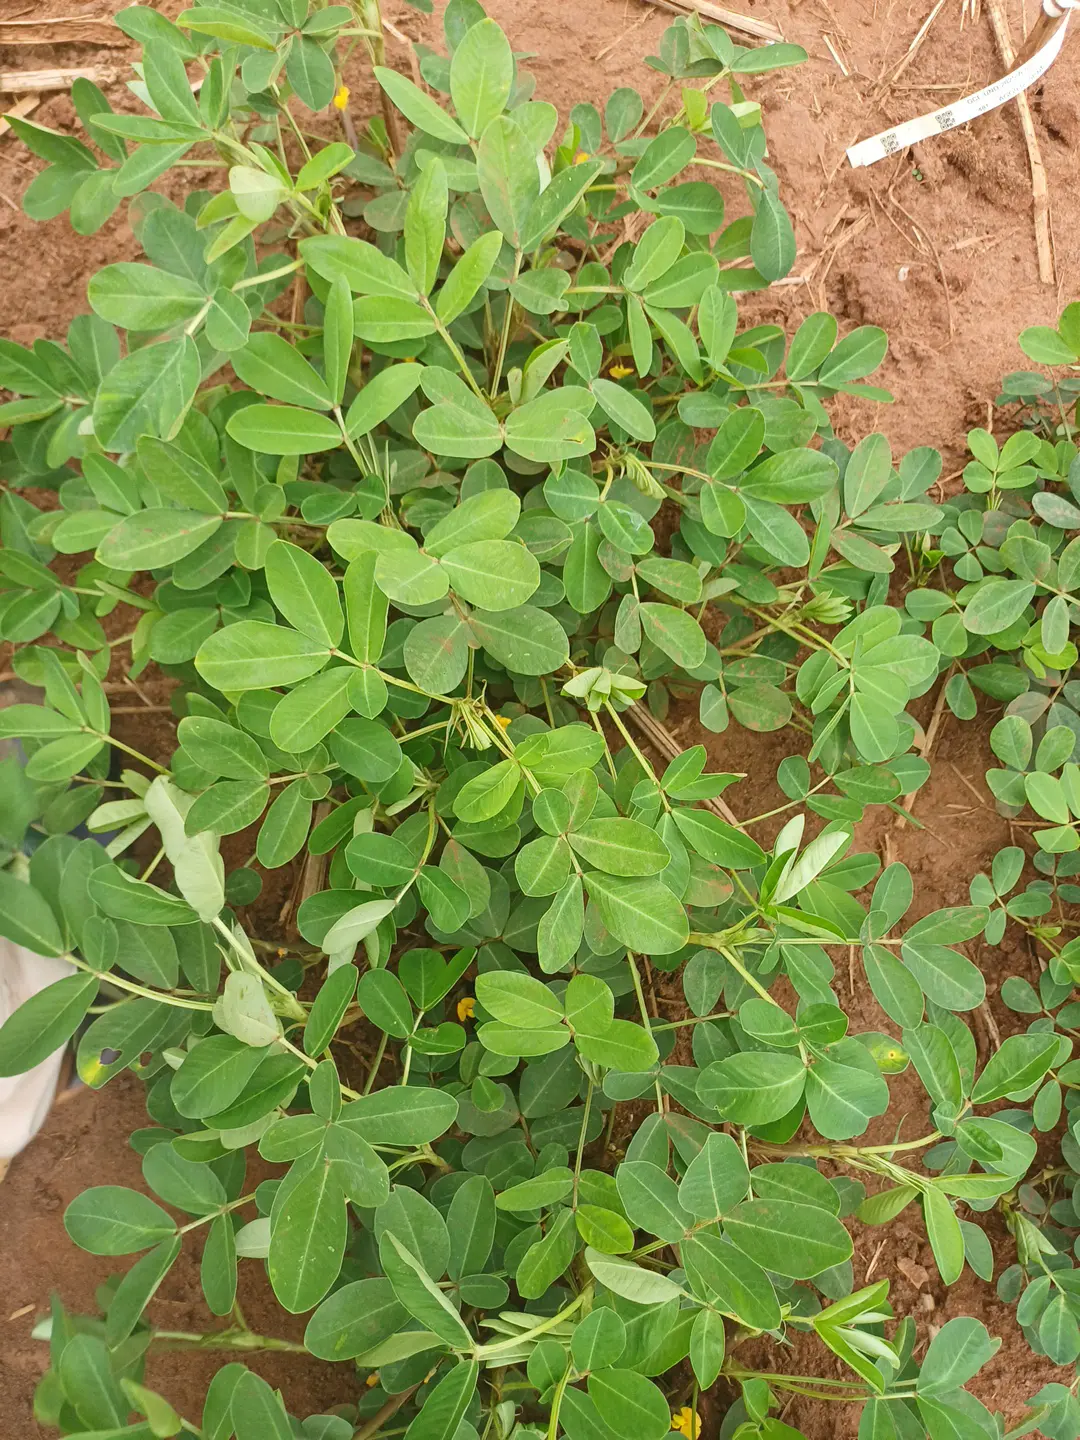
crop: groundnut
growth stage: flowering
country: Kenya
